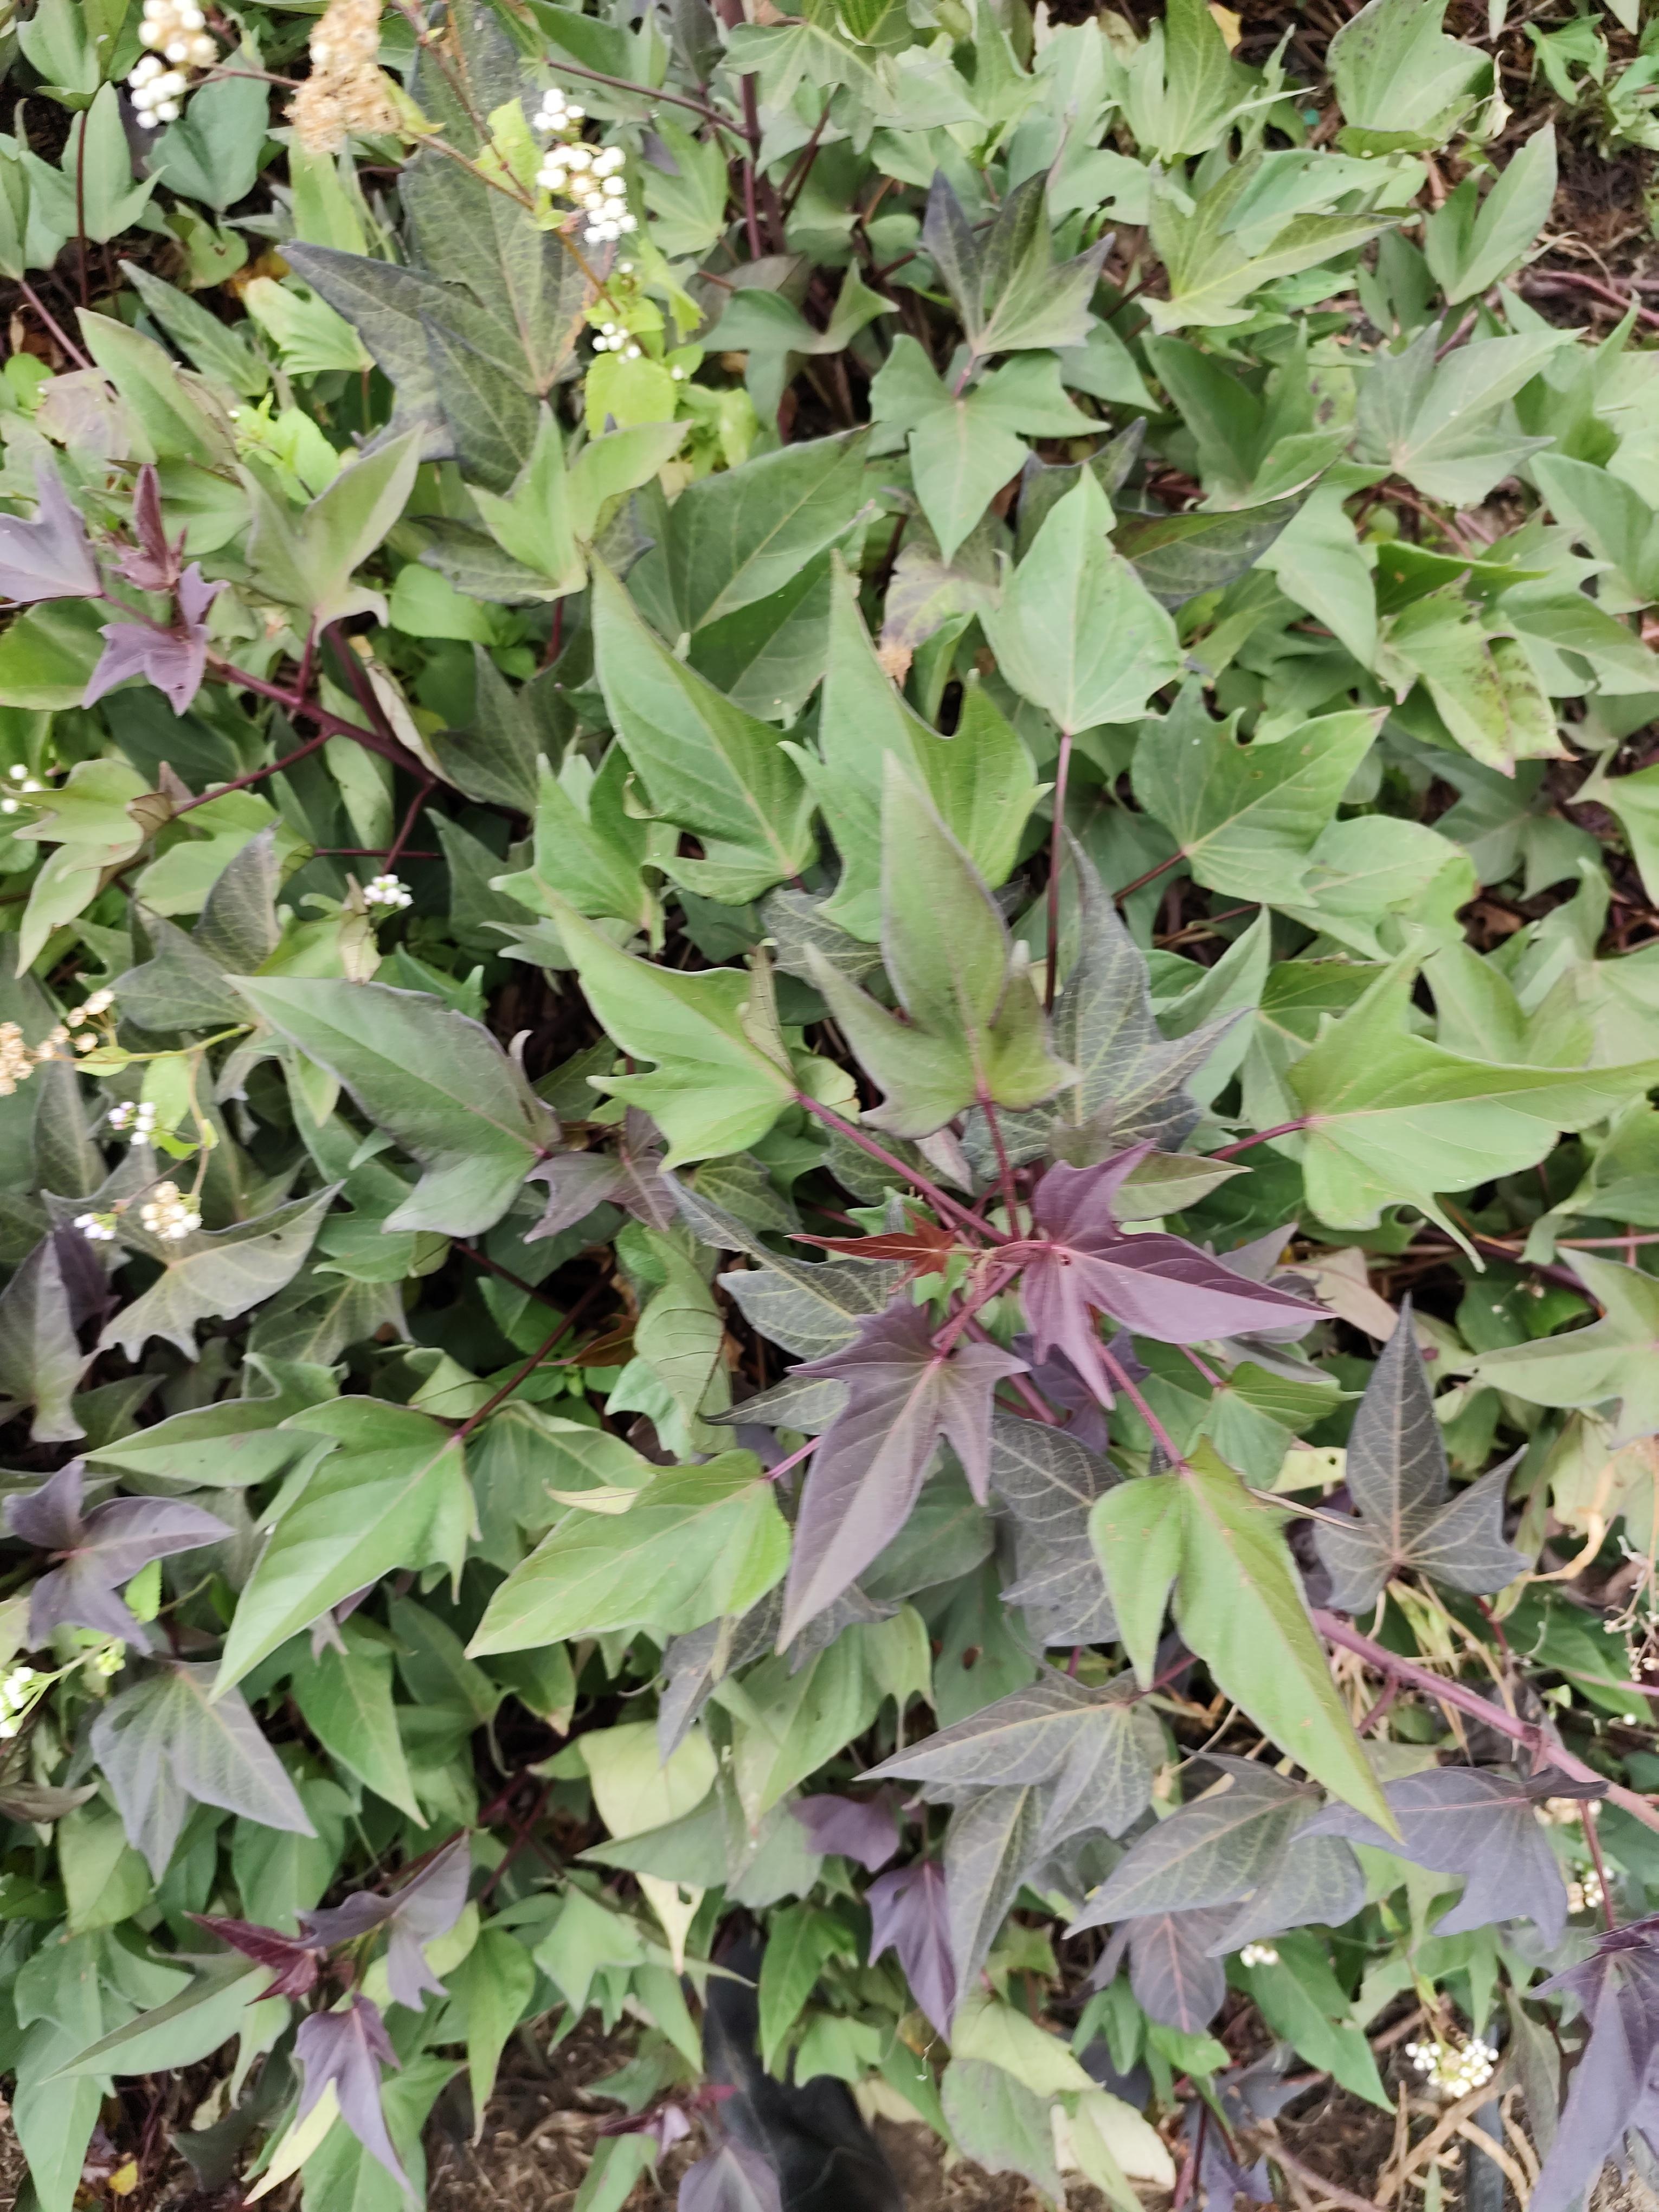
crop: sweet potato
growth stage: flowering
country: Tanzania
